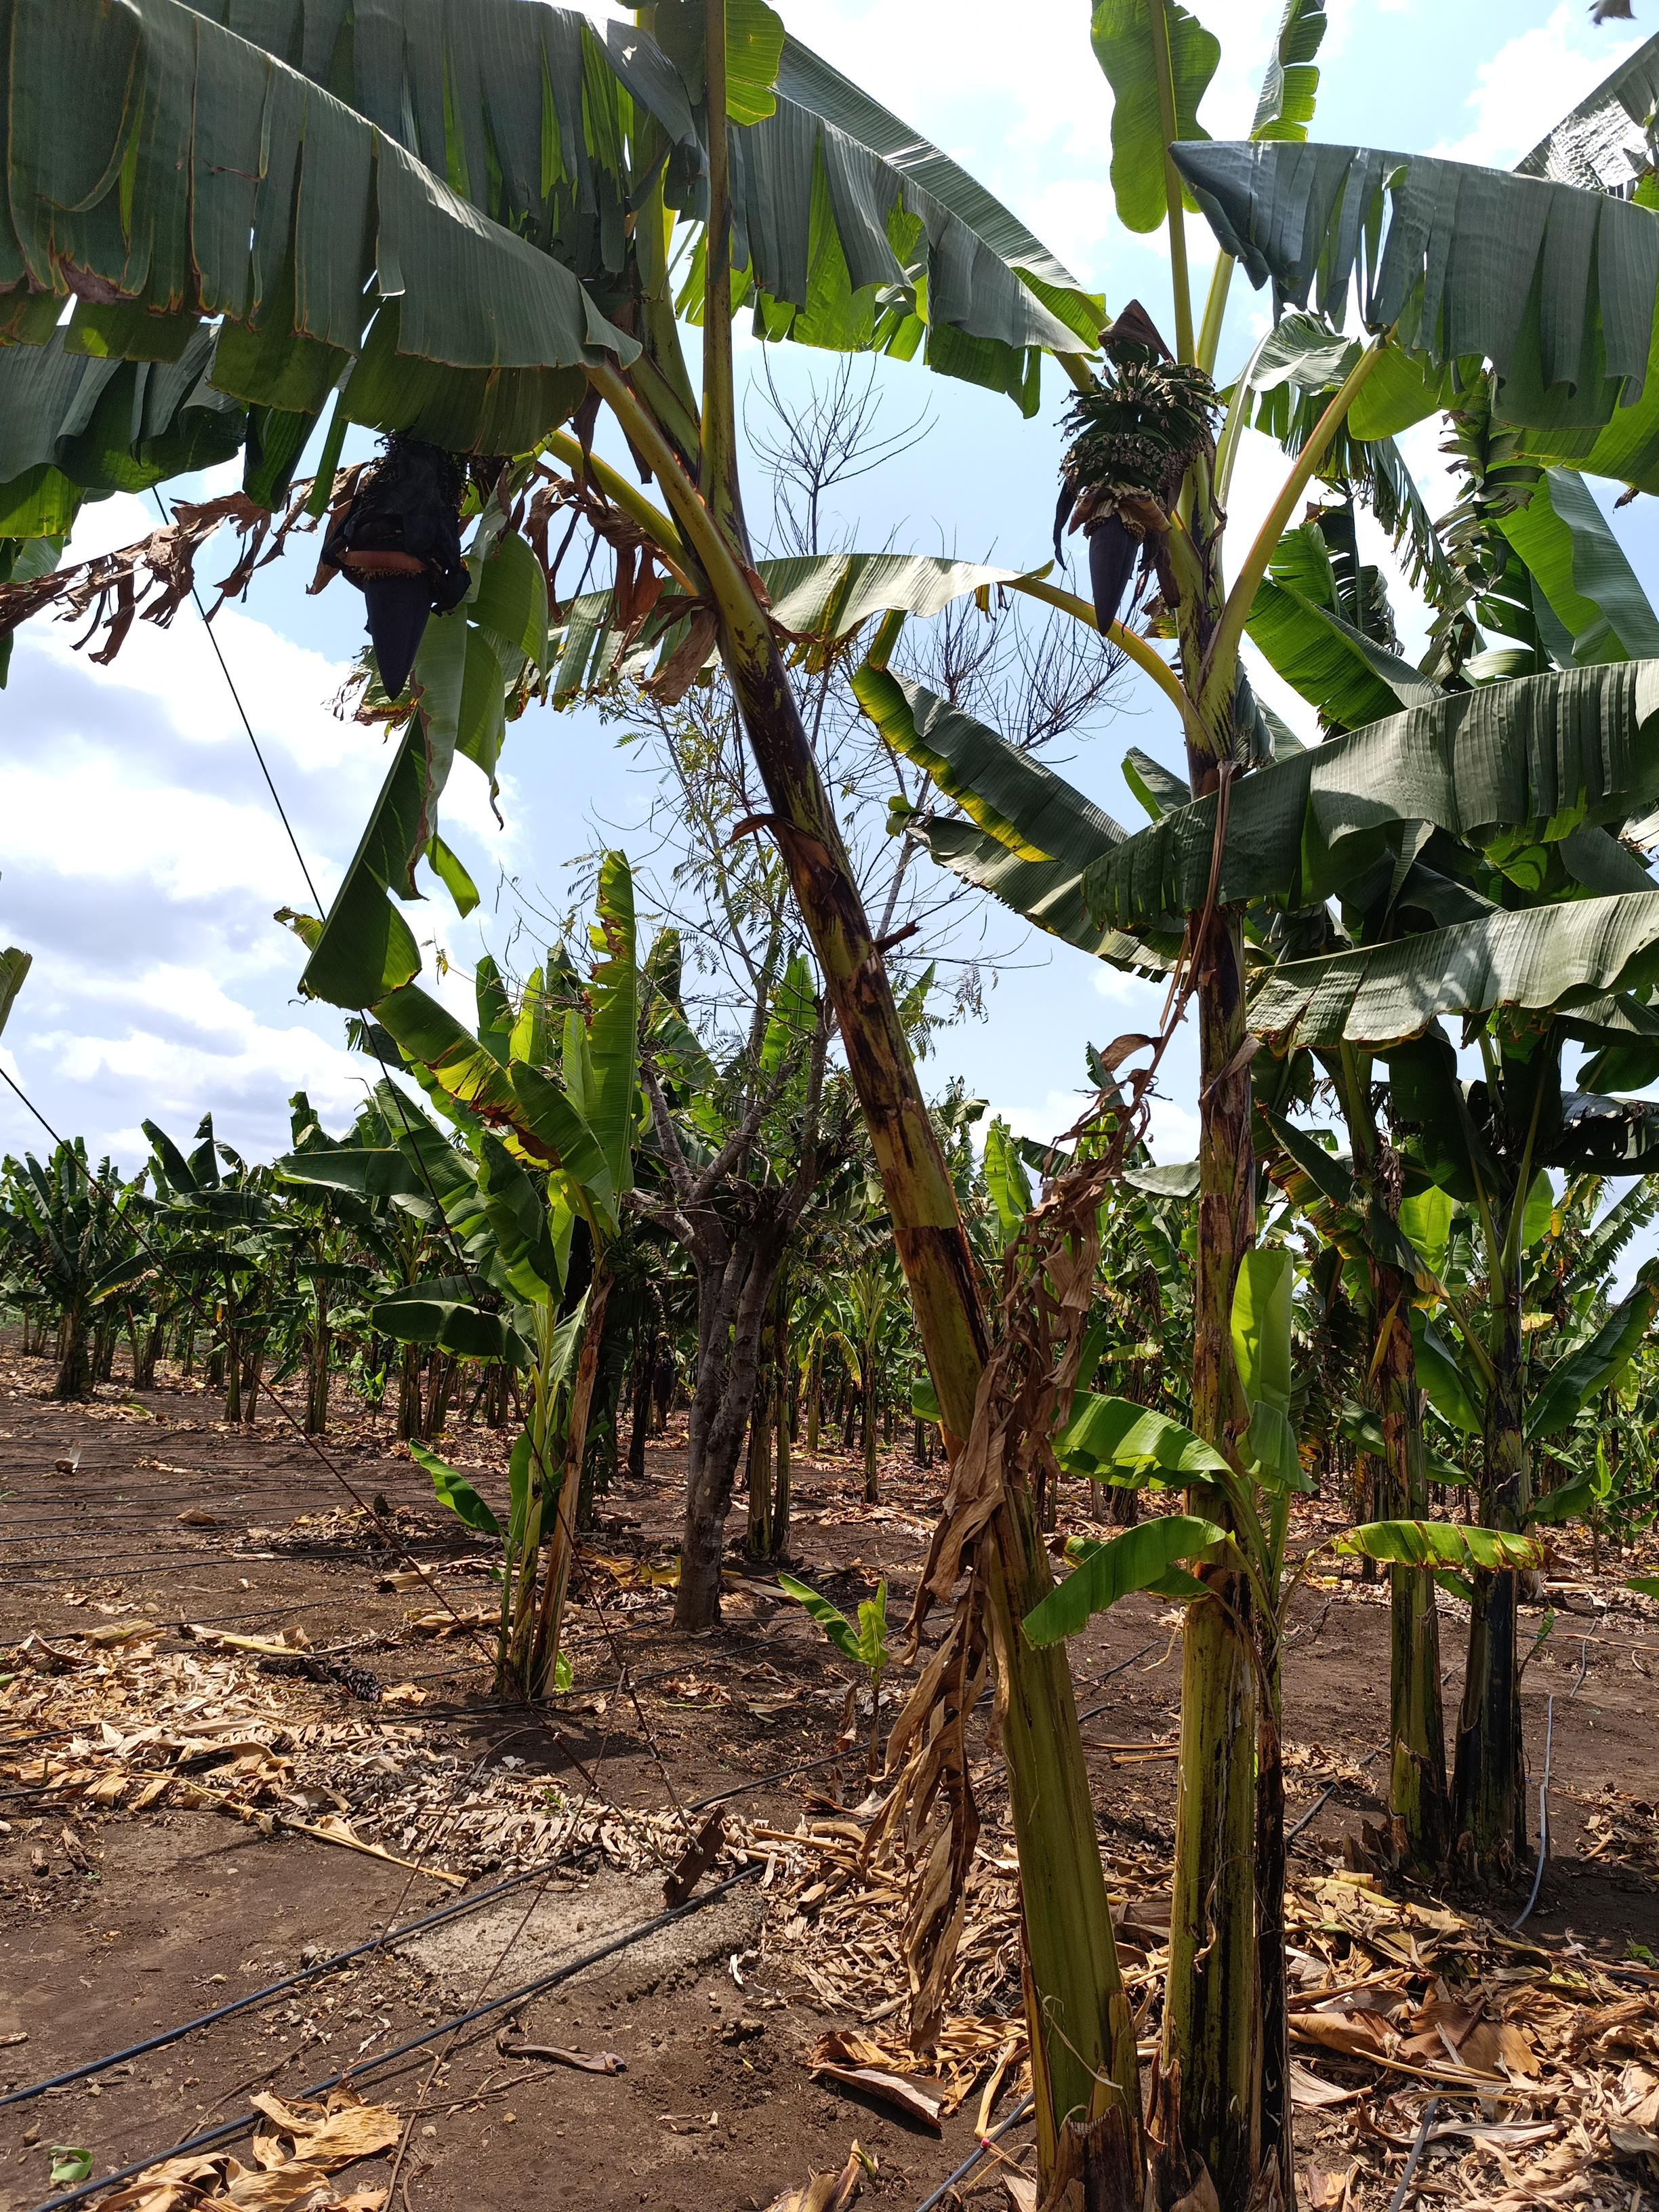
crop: banana
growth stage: development fruit
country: Tanzania
